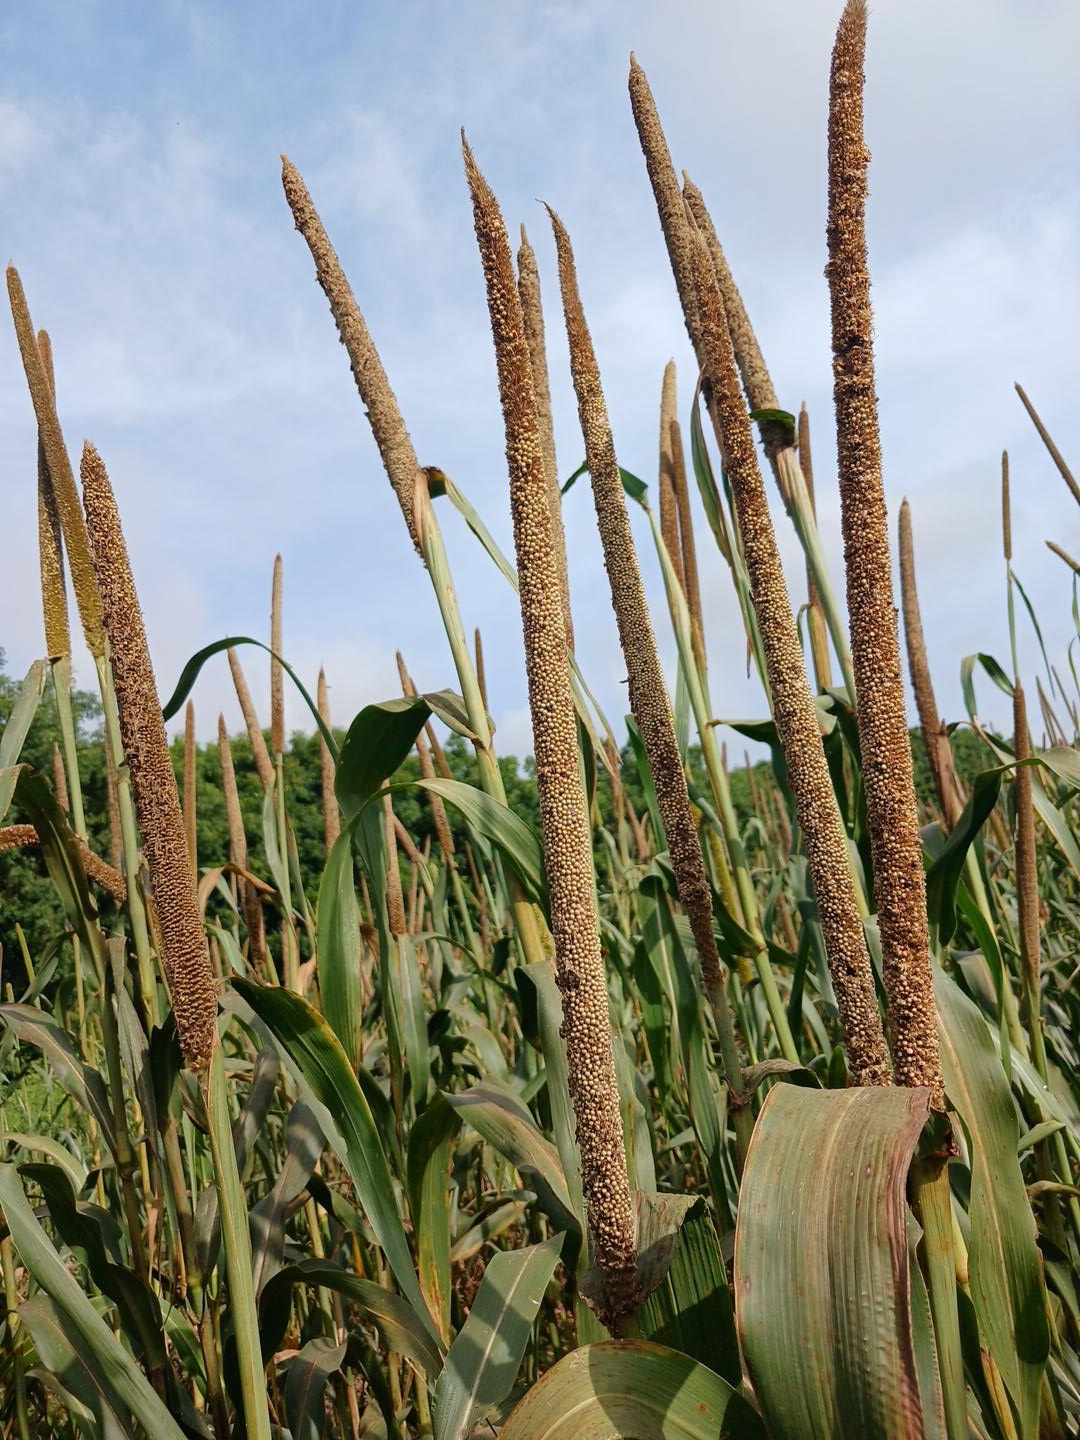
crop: pearl millet
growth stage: maturity
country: Senegal
